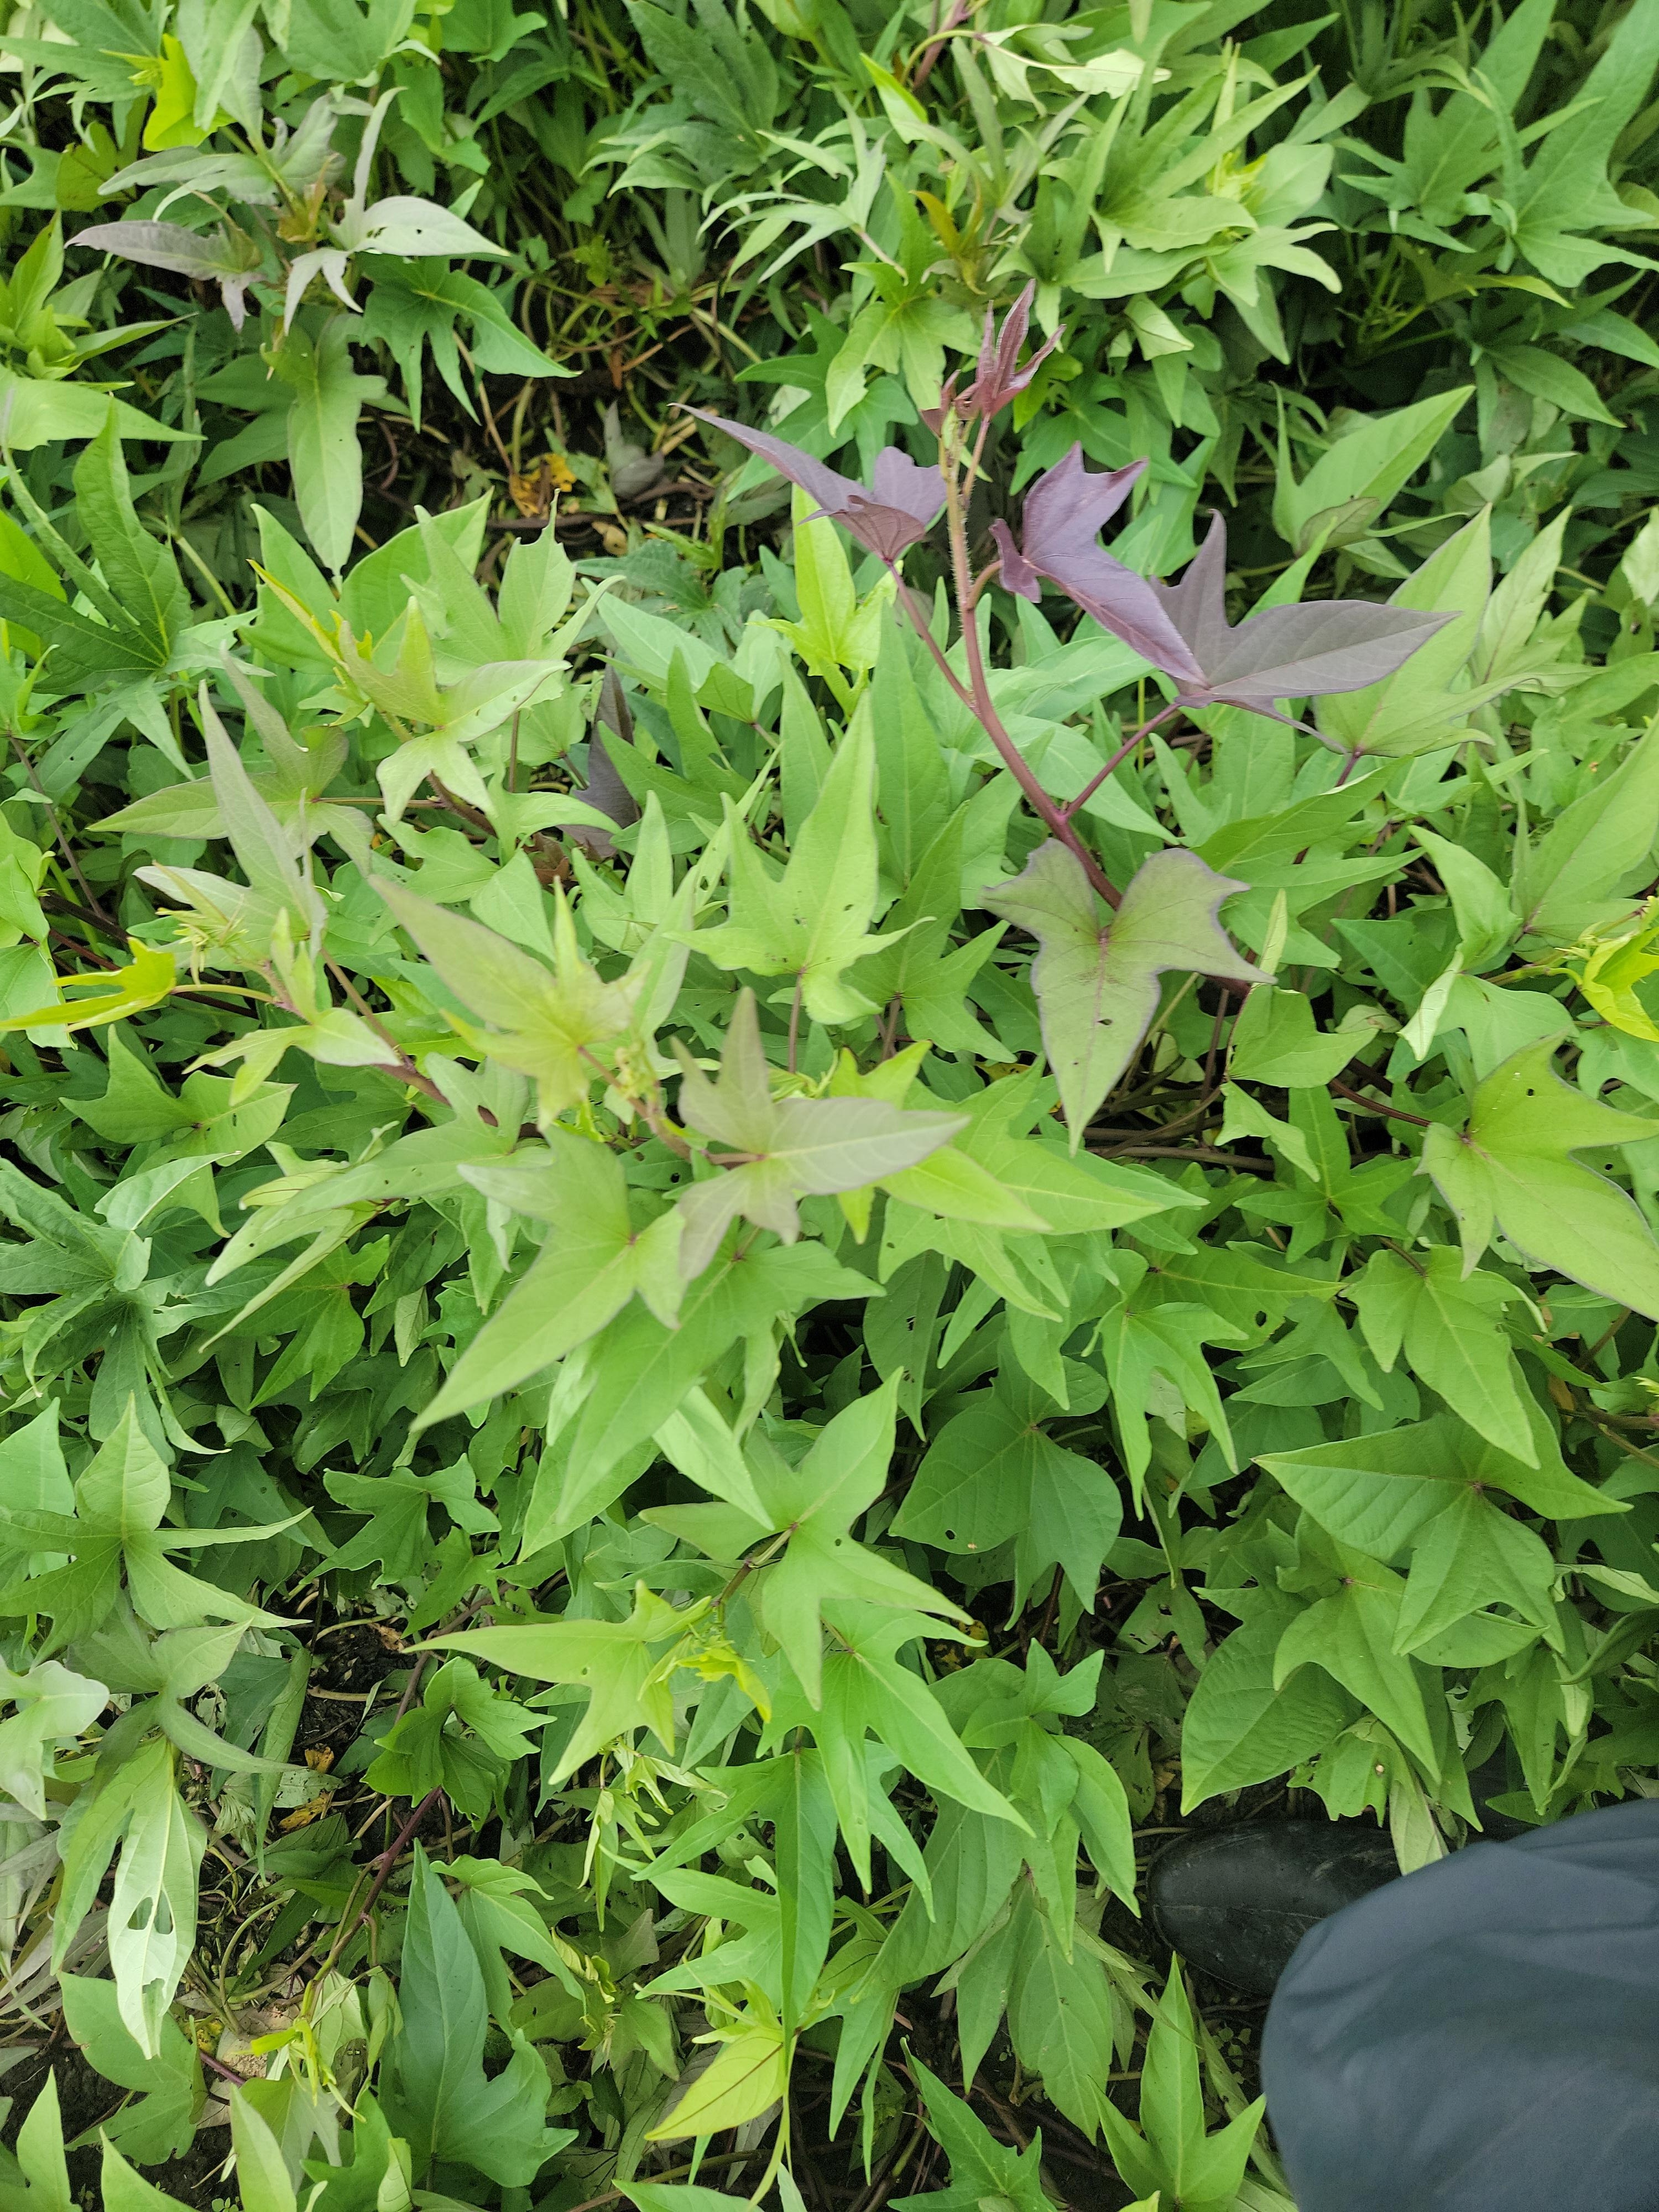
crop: sweet potato
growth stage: vegetative
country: Tanzania
